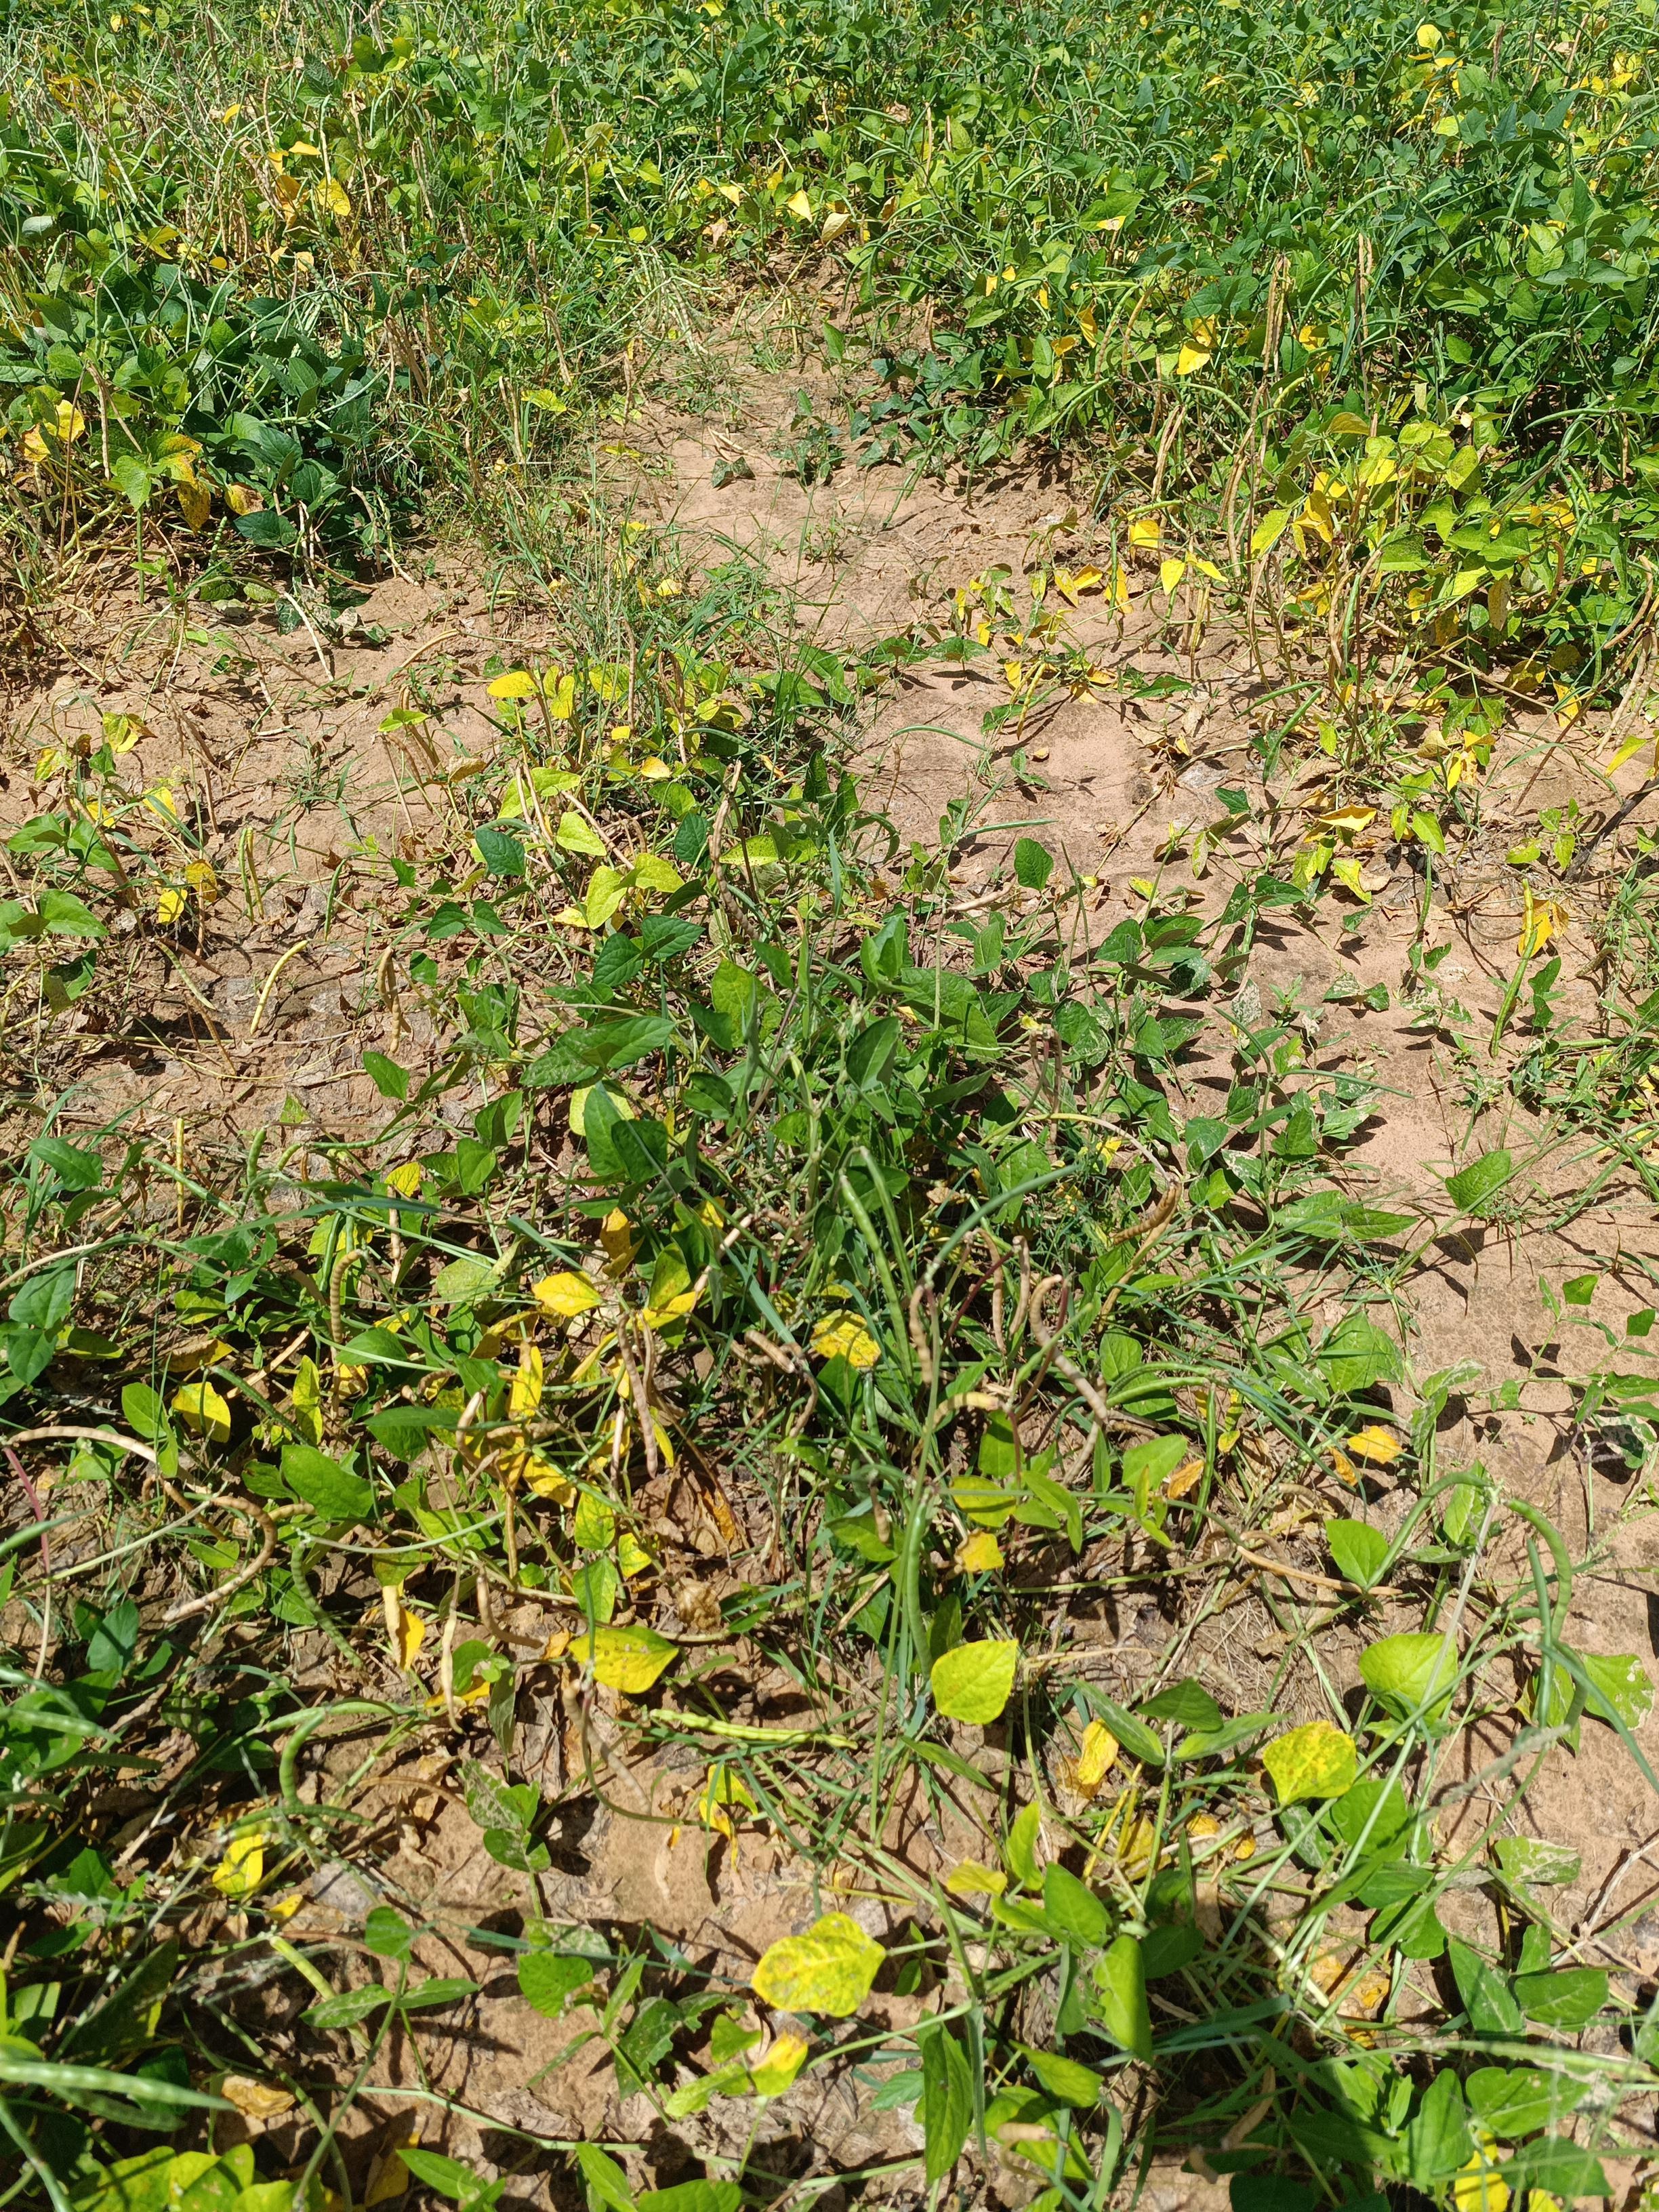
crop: cowpea
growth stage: maturity
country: Nigeria
